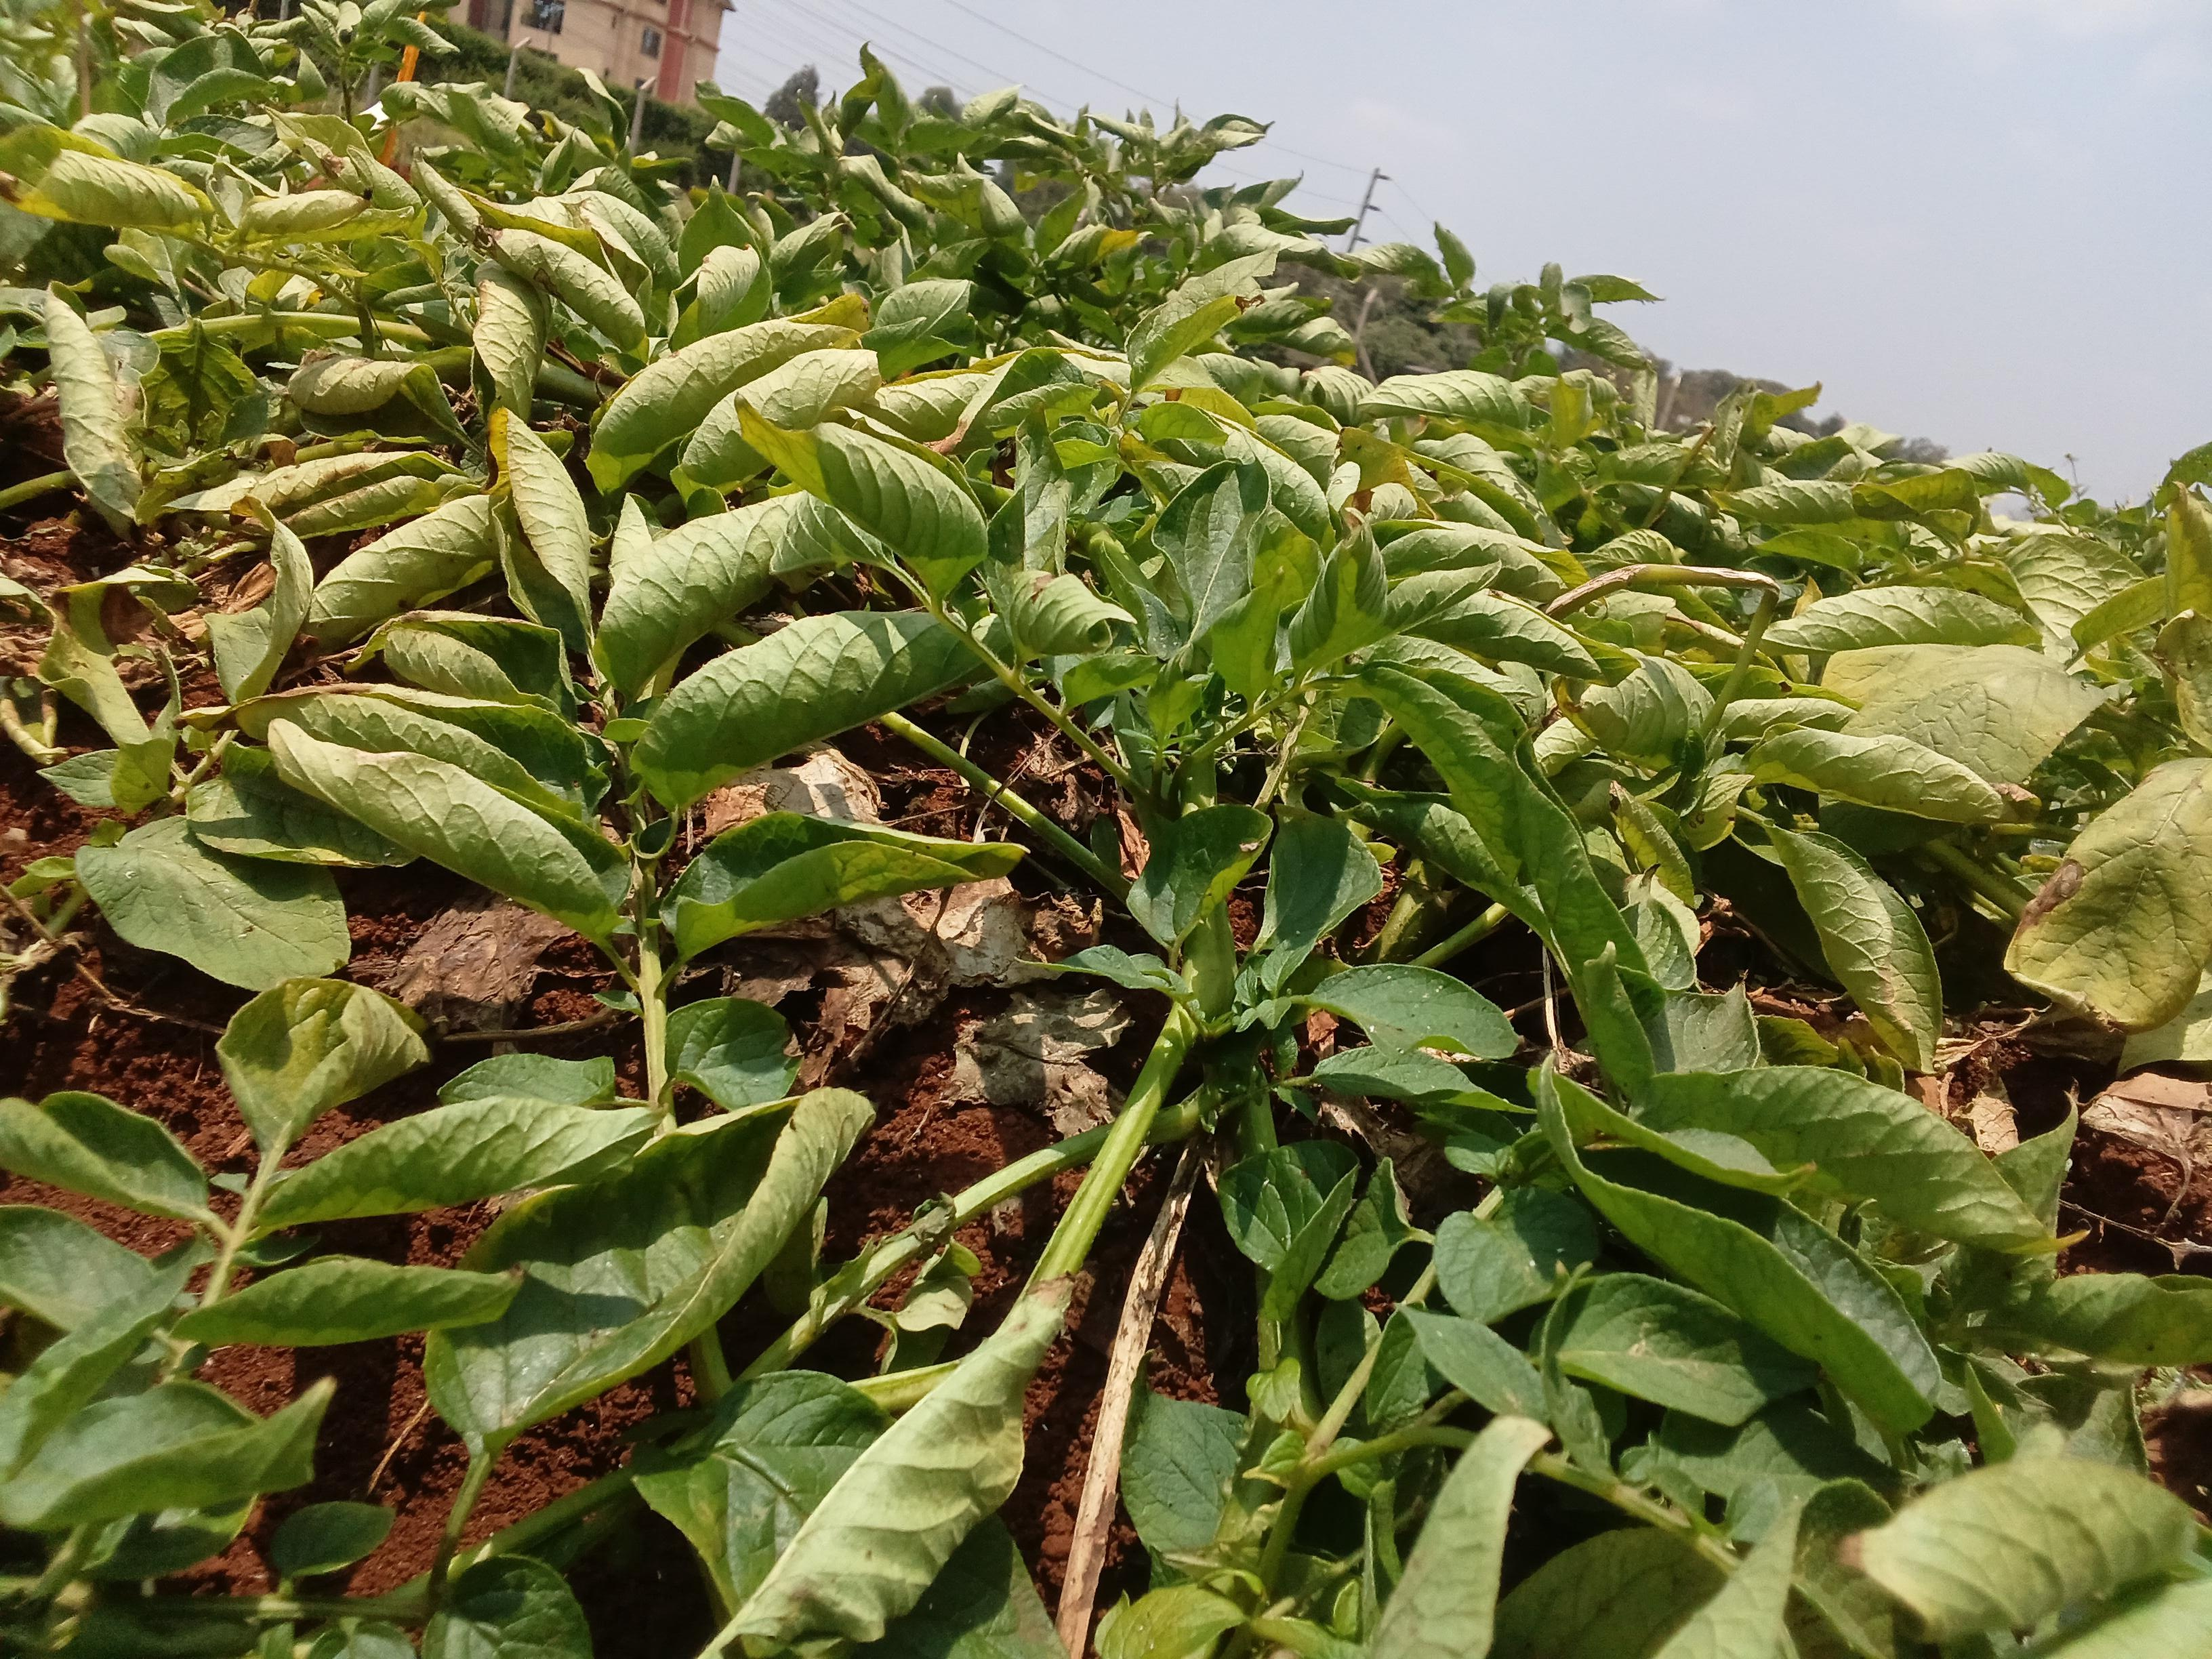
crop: potato
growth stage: maturity
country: Kenya
